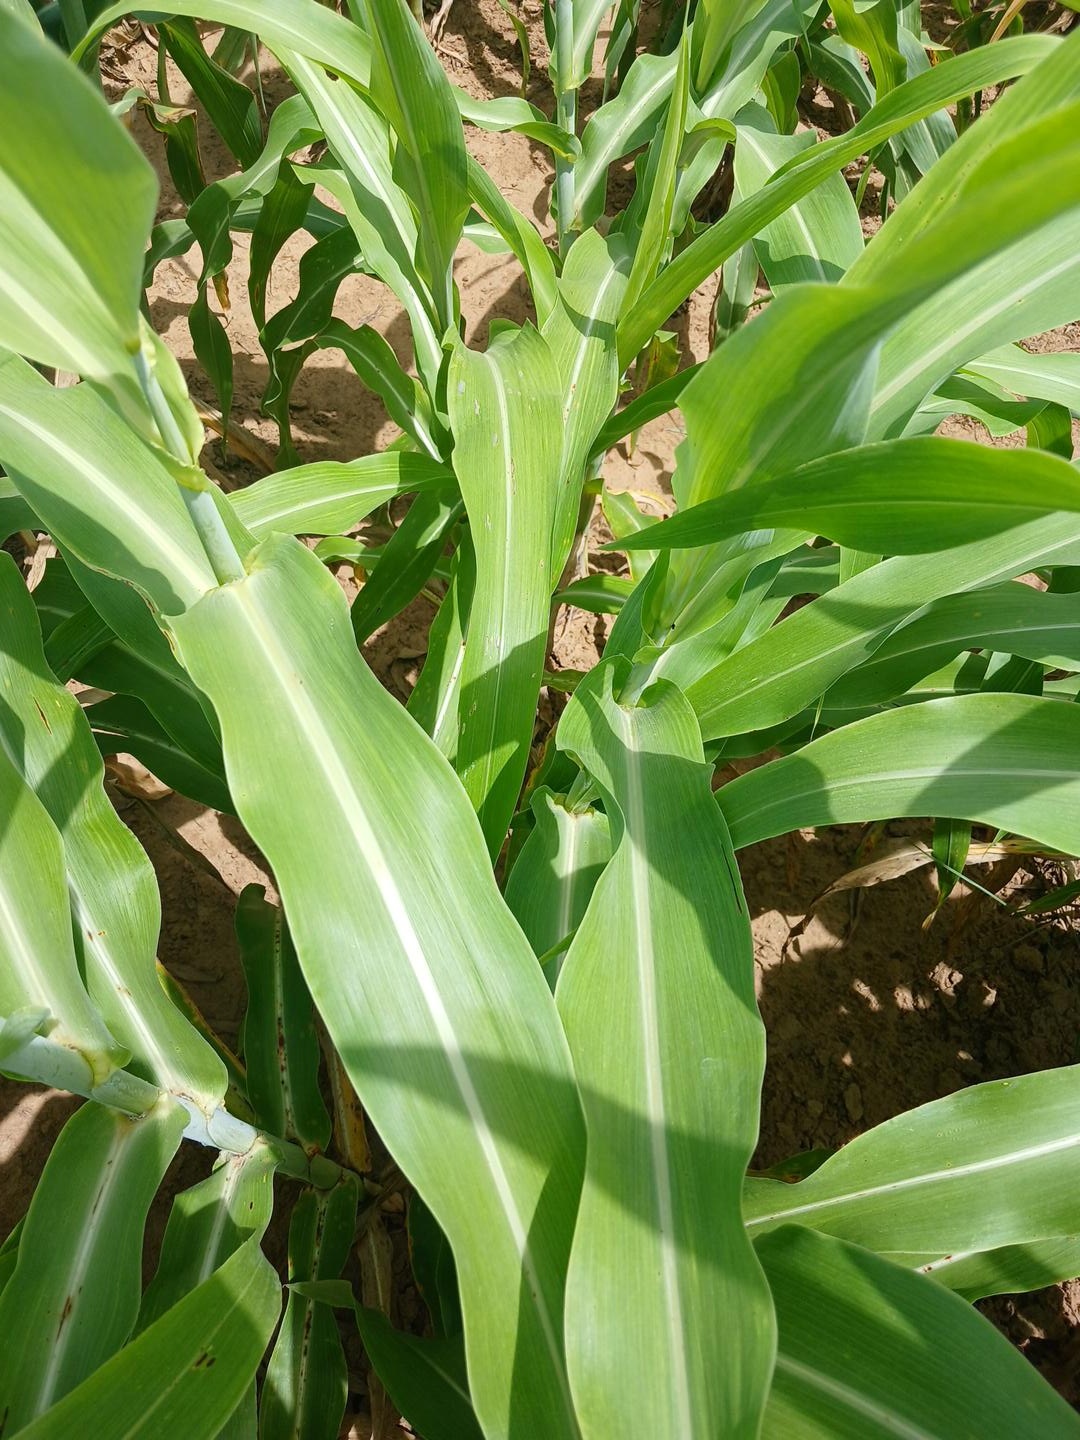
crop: sorghum
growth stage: vegetative
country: Senegal
